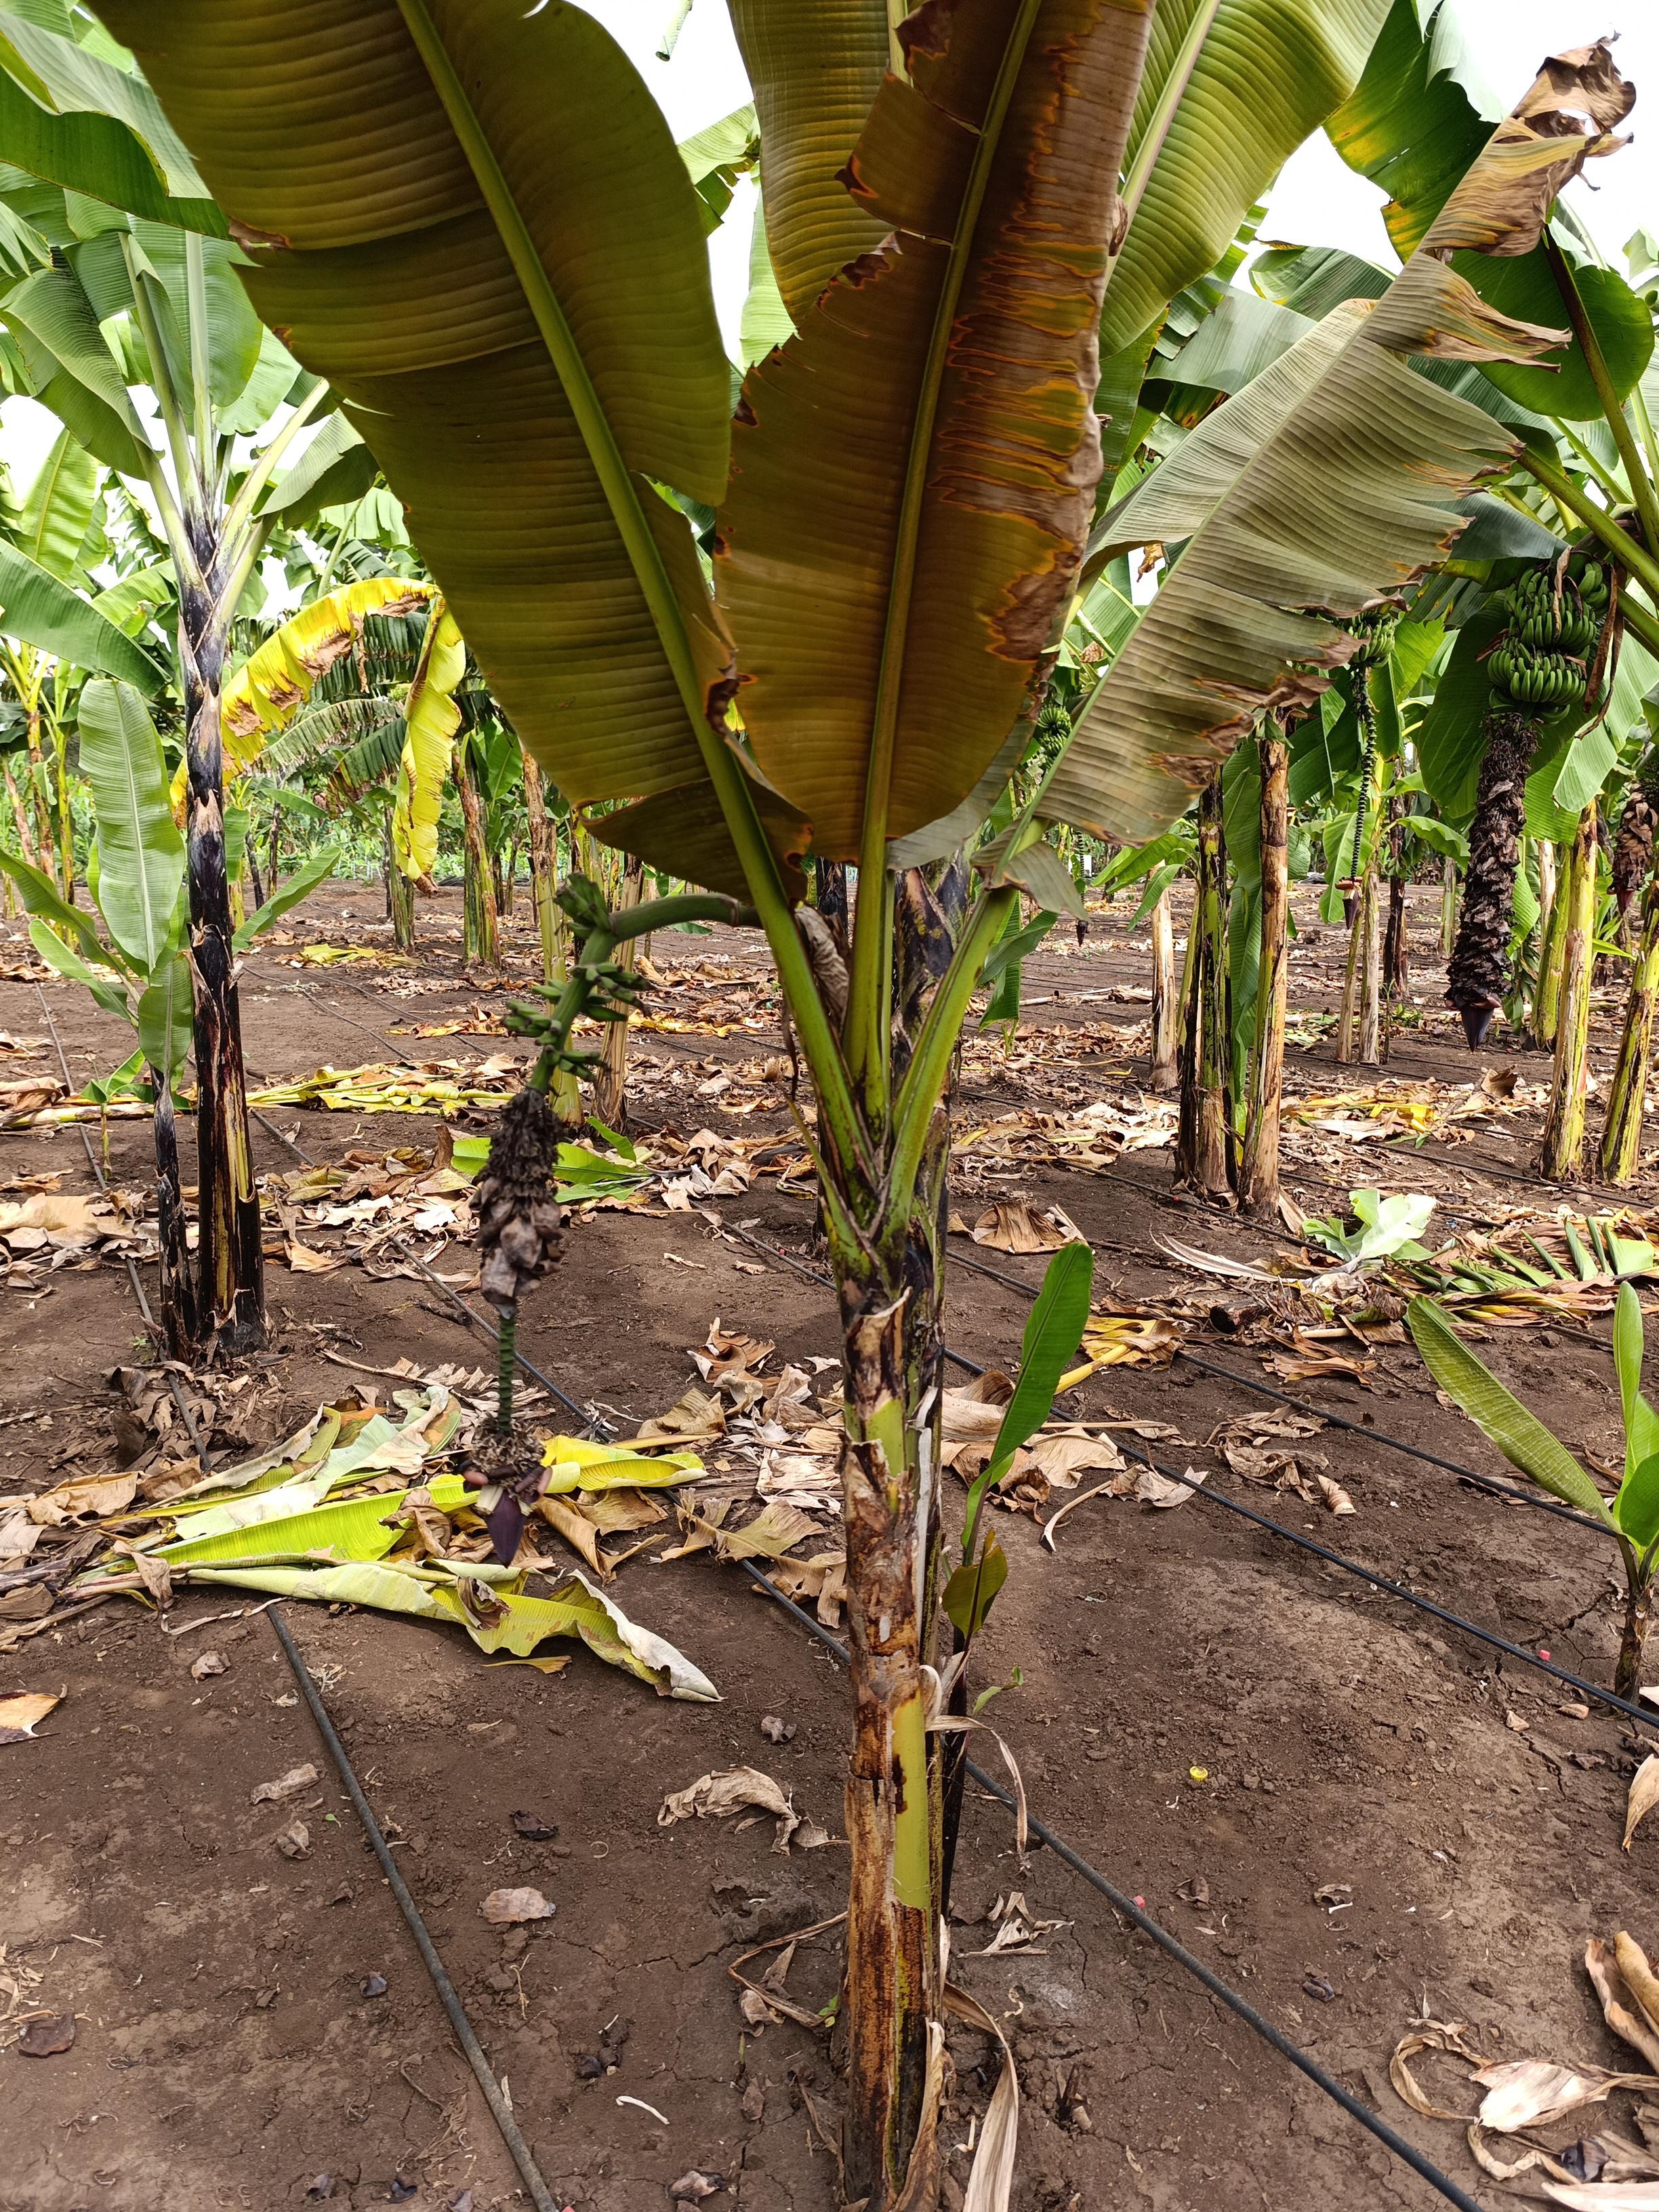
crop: banana
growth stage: development fruit
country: Tanzania
